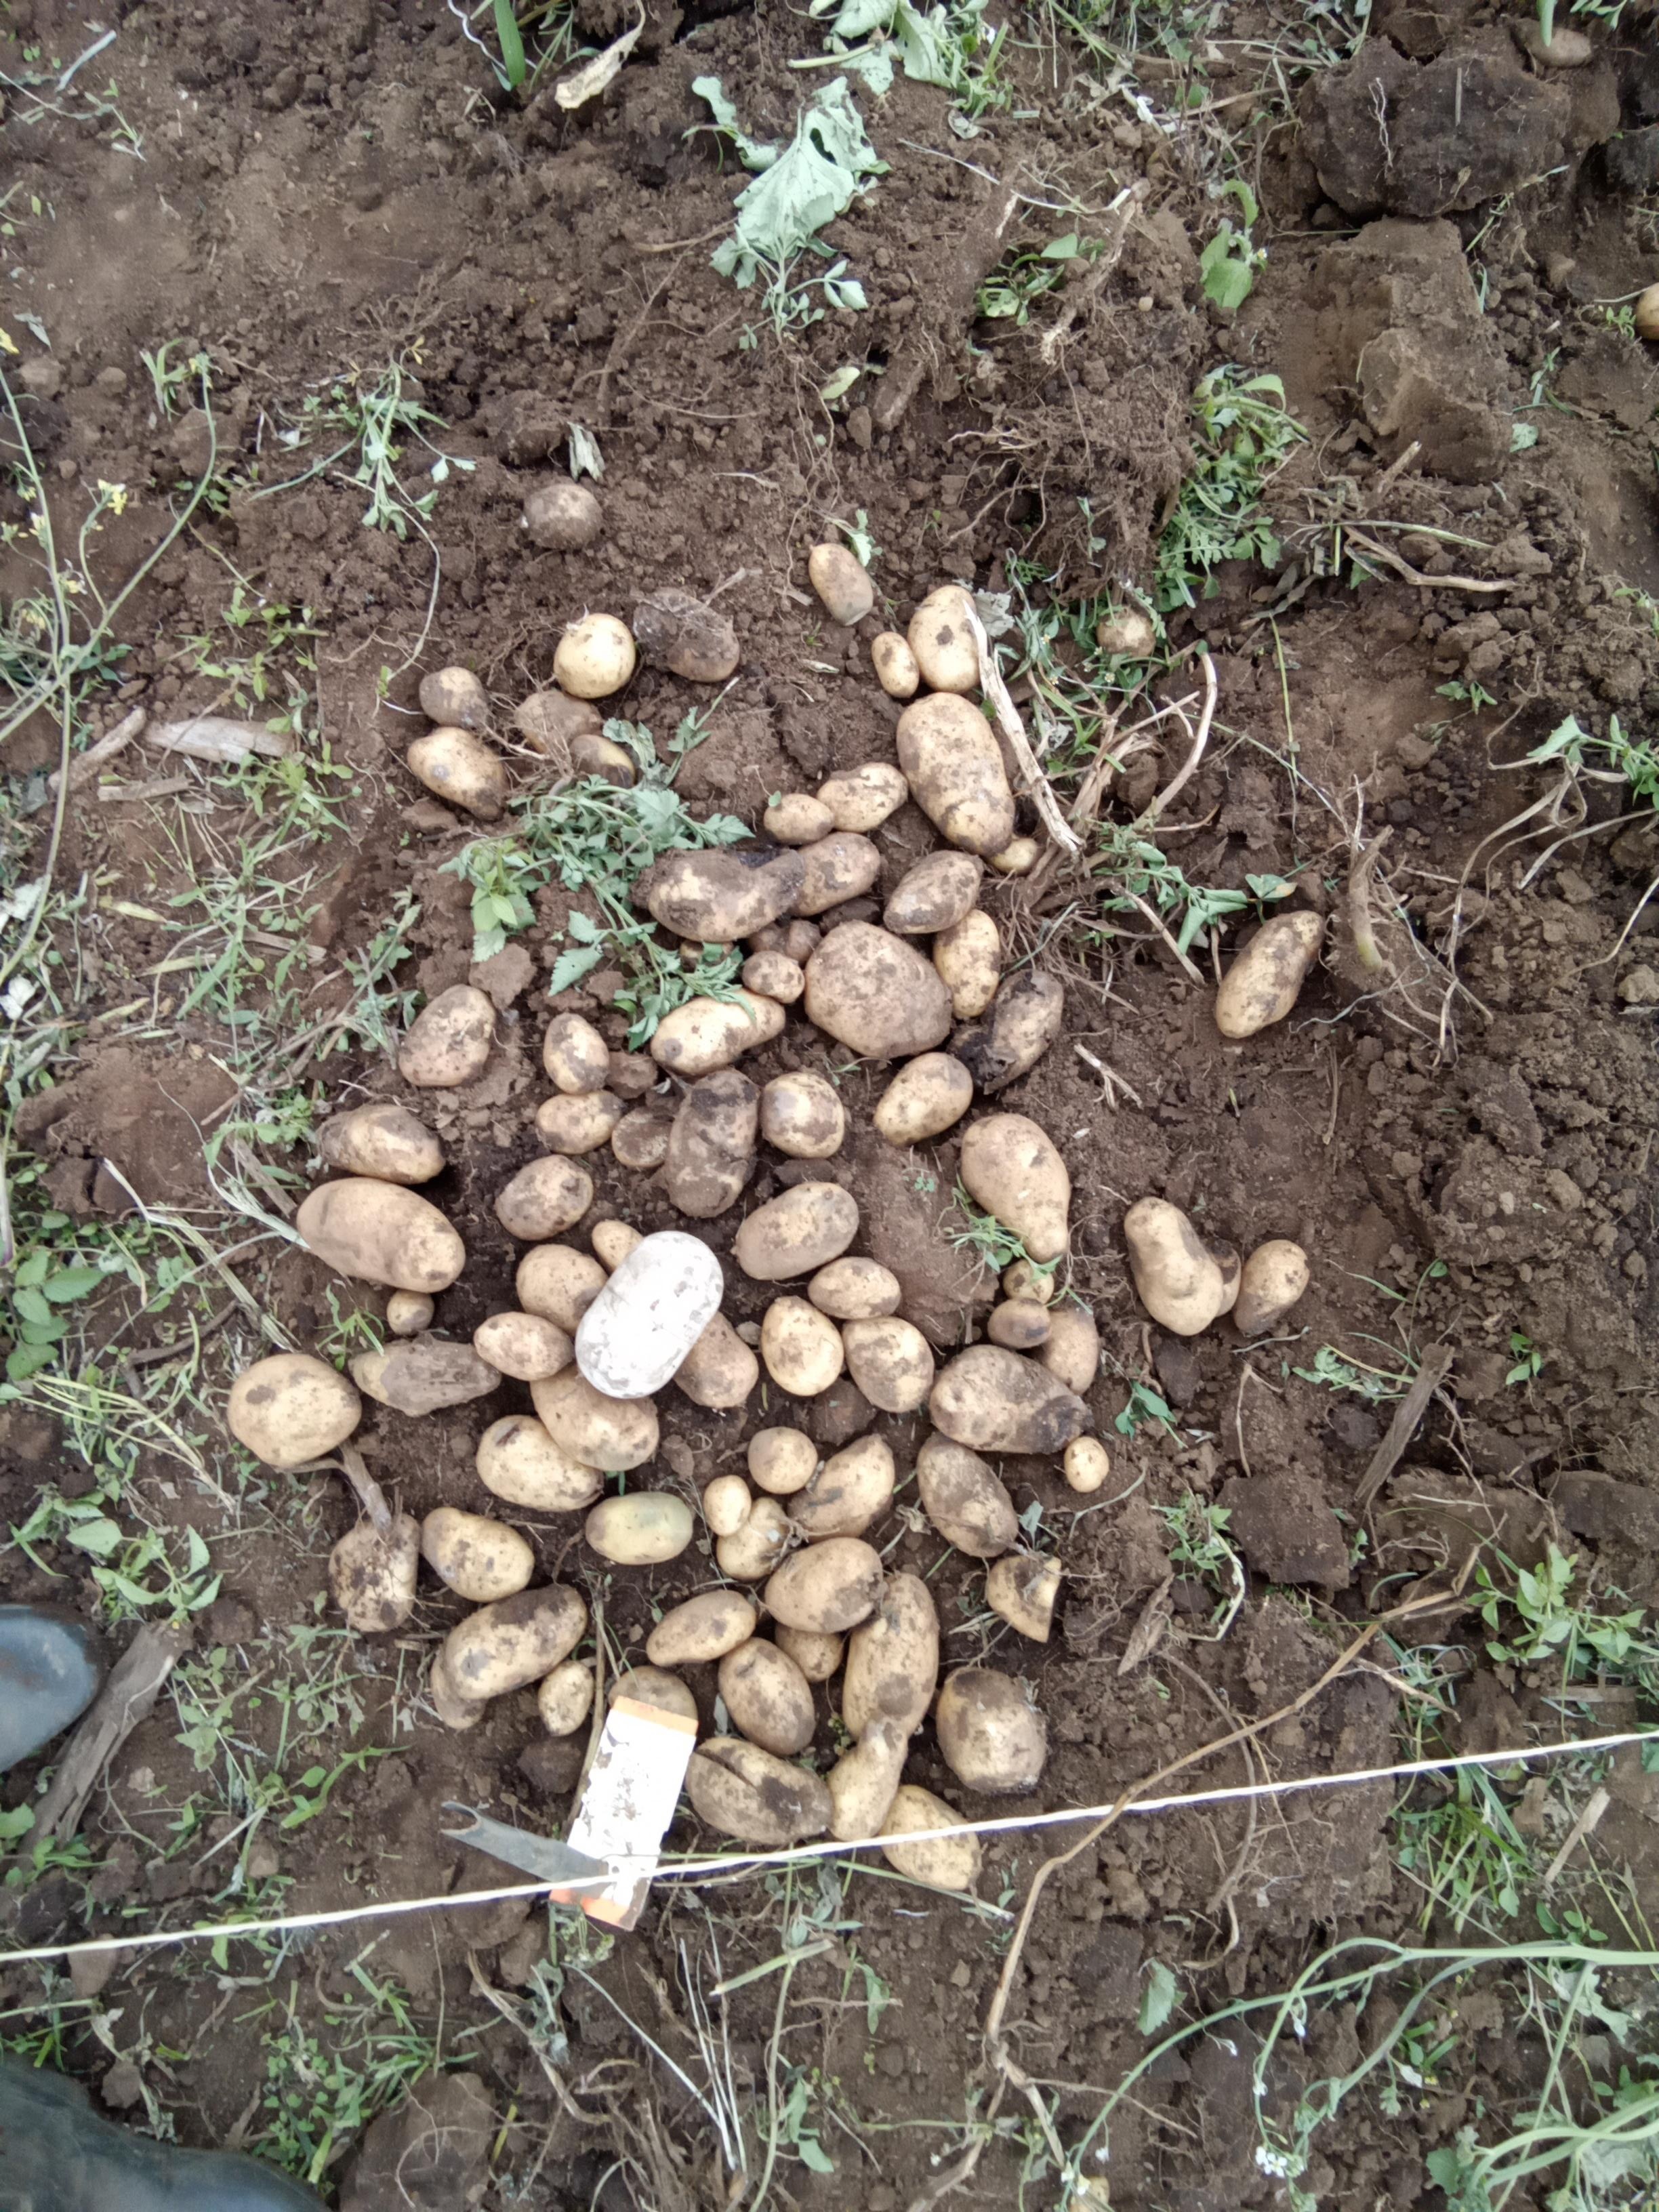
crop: potato
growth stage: harvest
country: Kenya
